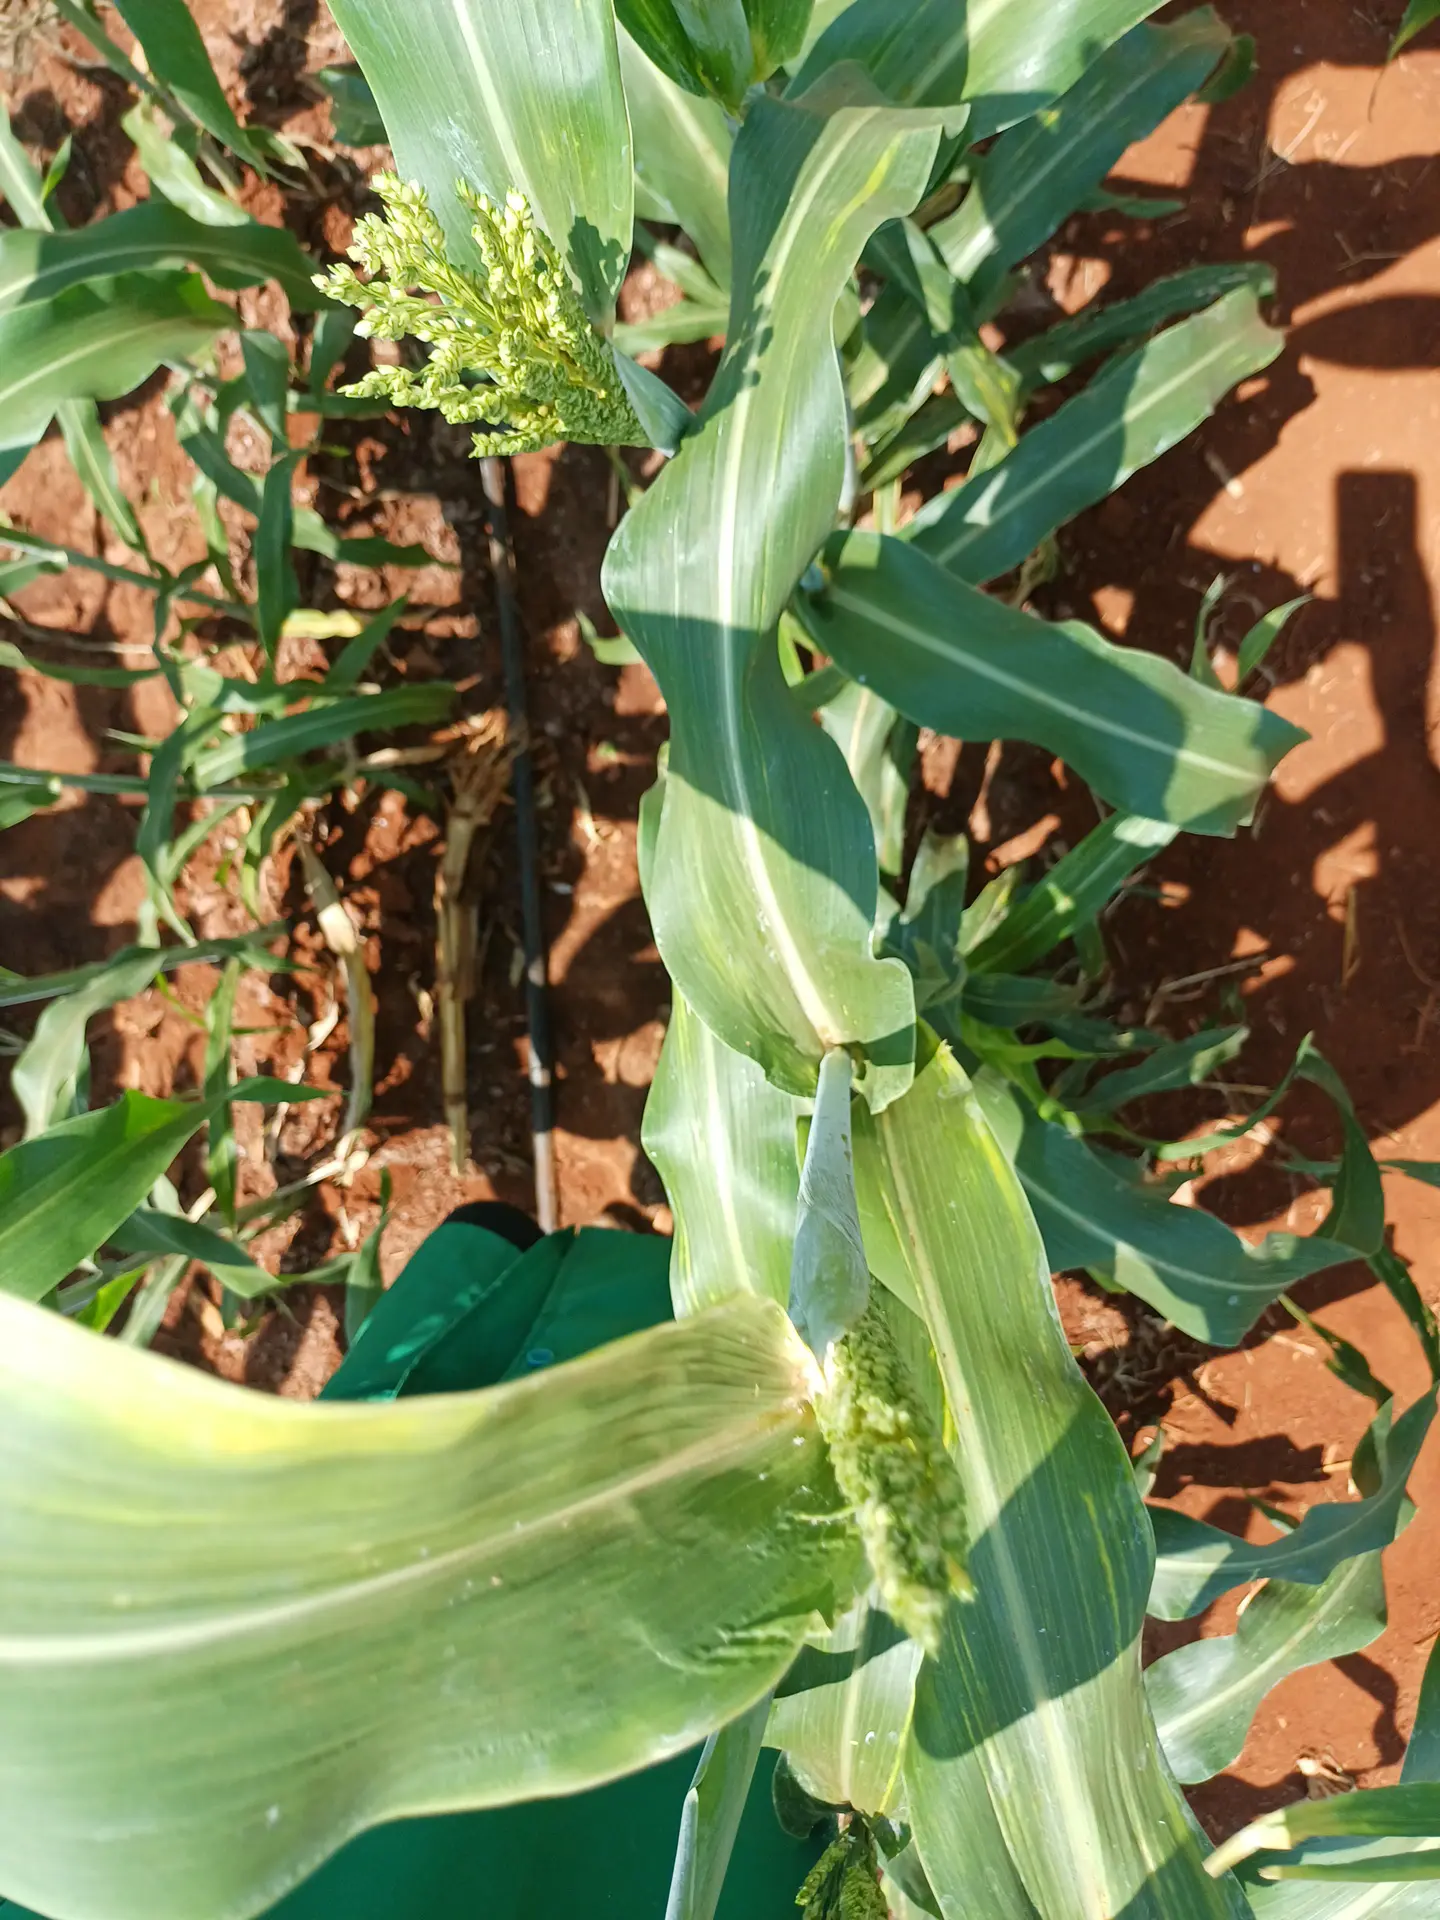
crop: sorghum
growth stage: vegetative
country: Kenya
